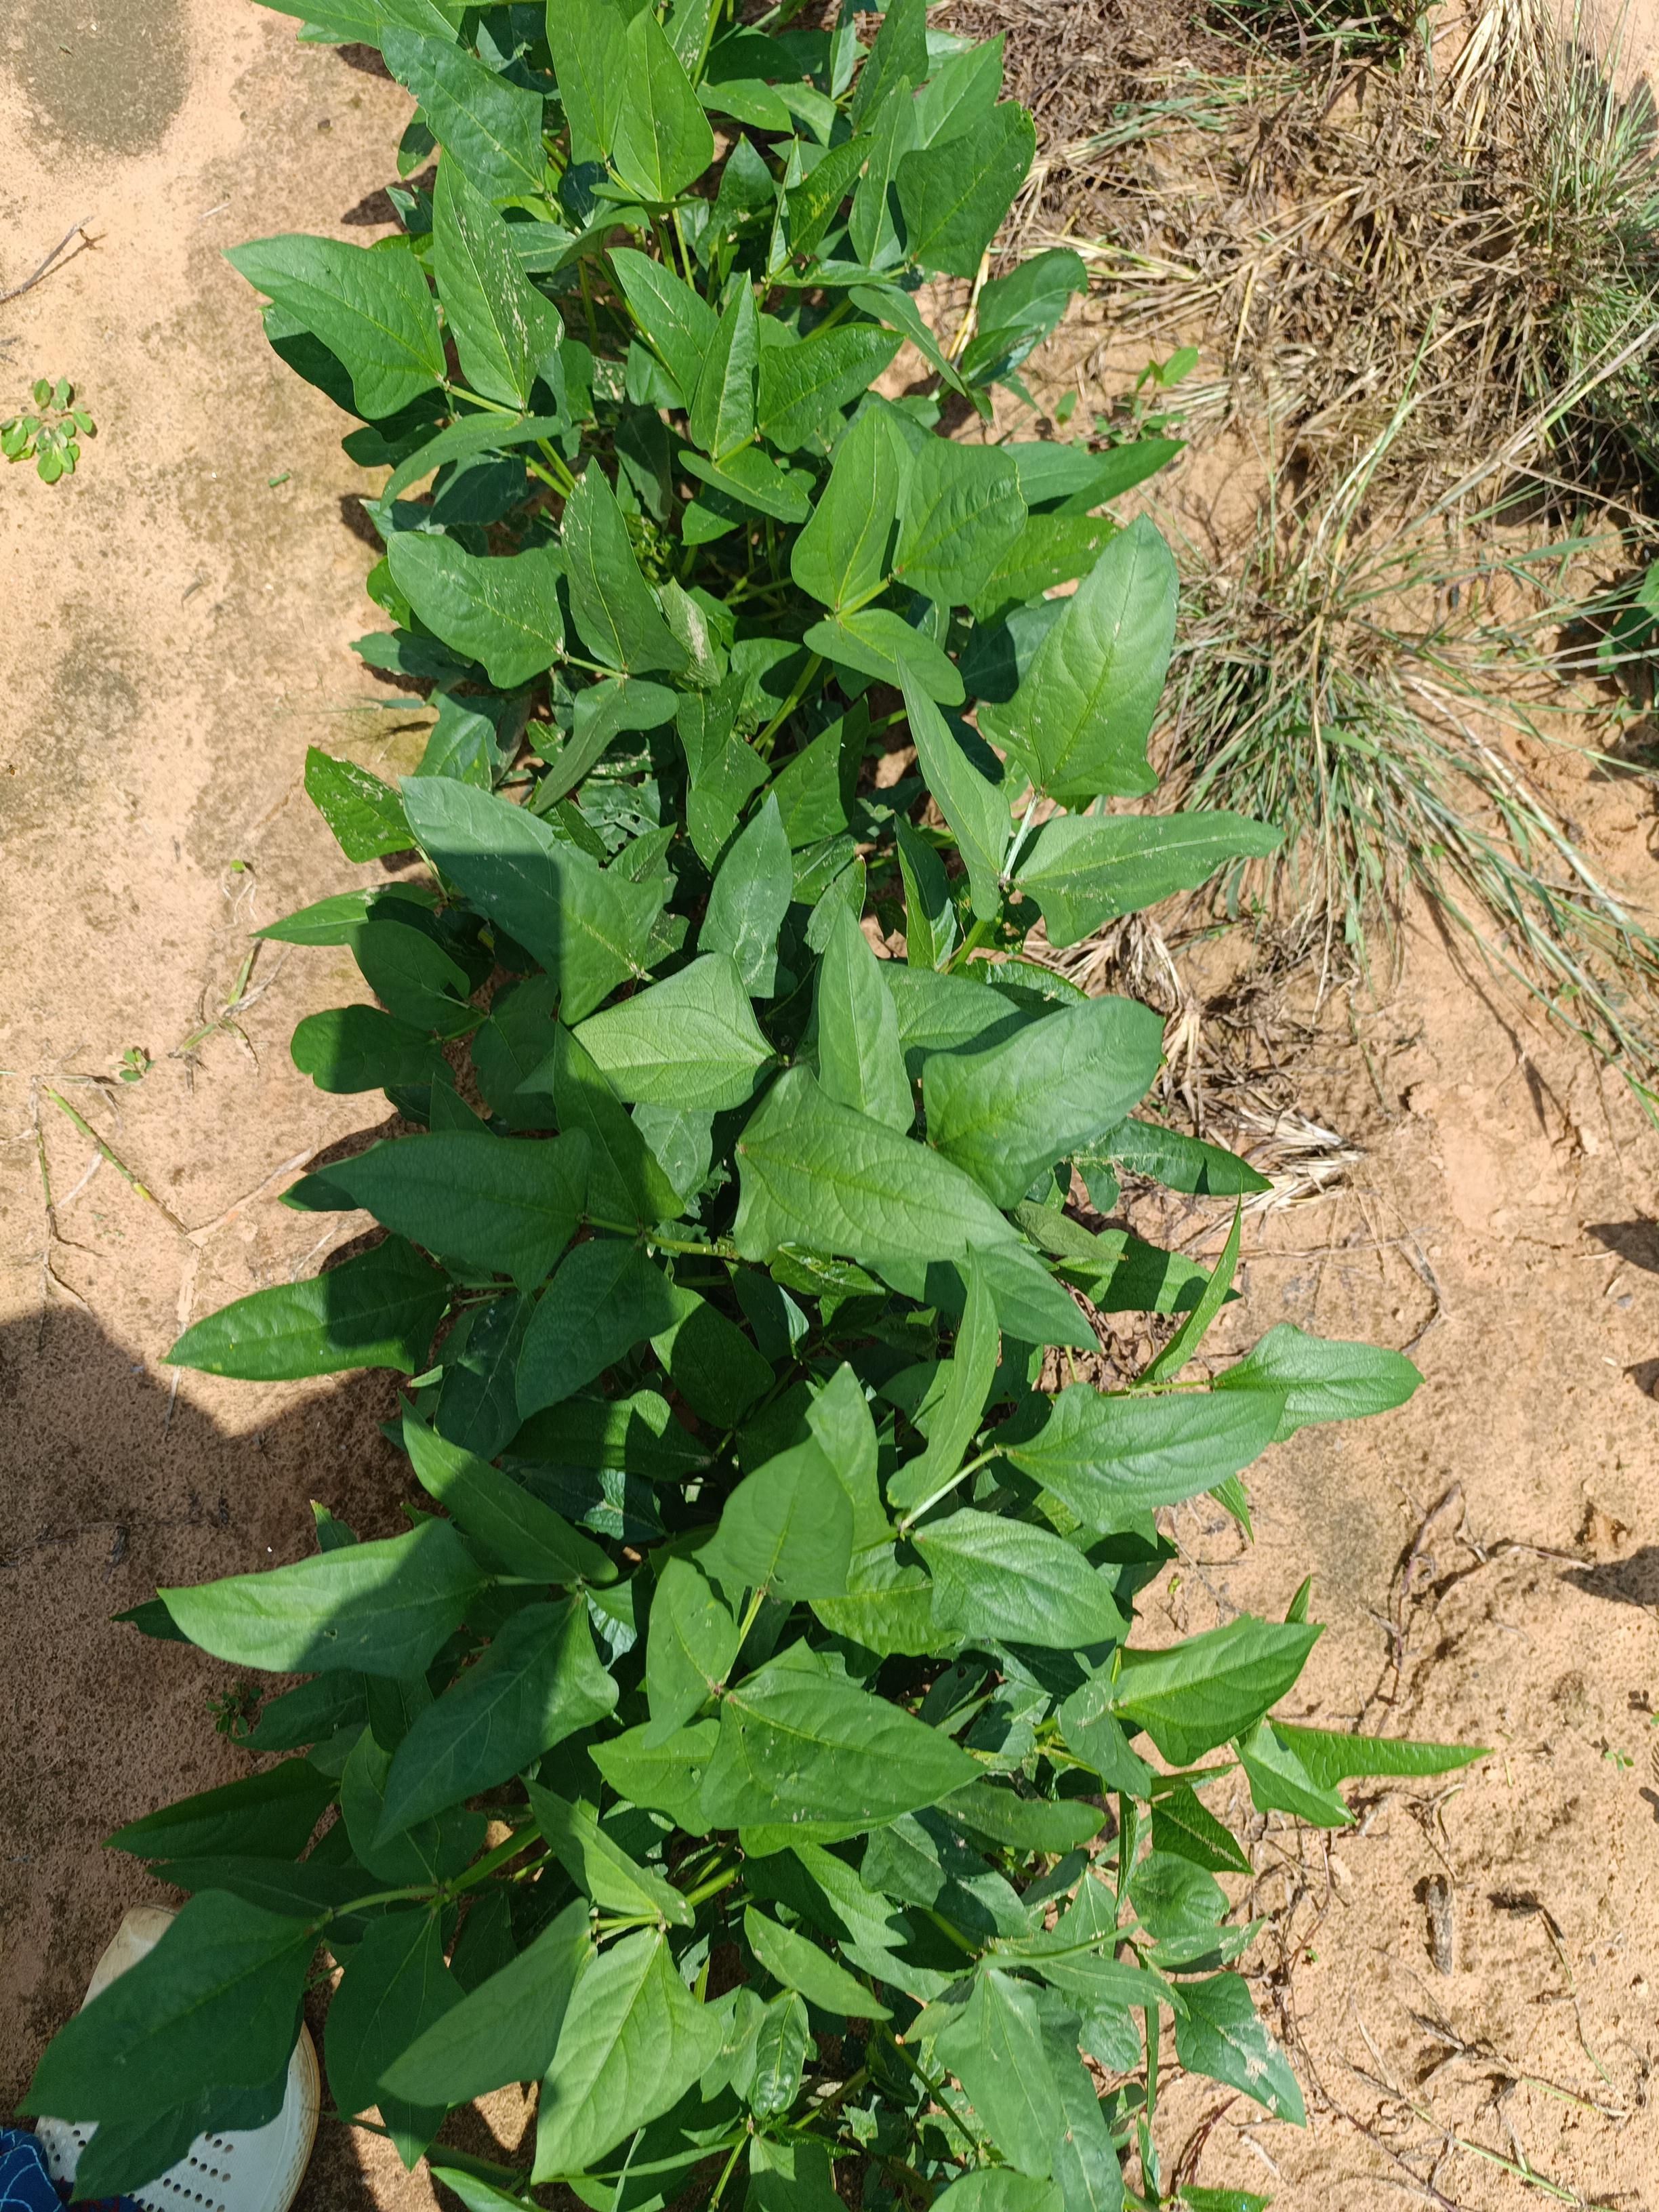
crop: cowpea
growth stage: emergence
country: Nigeria
